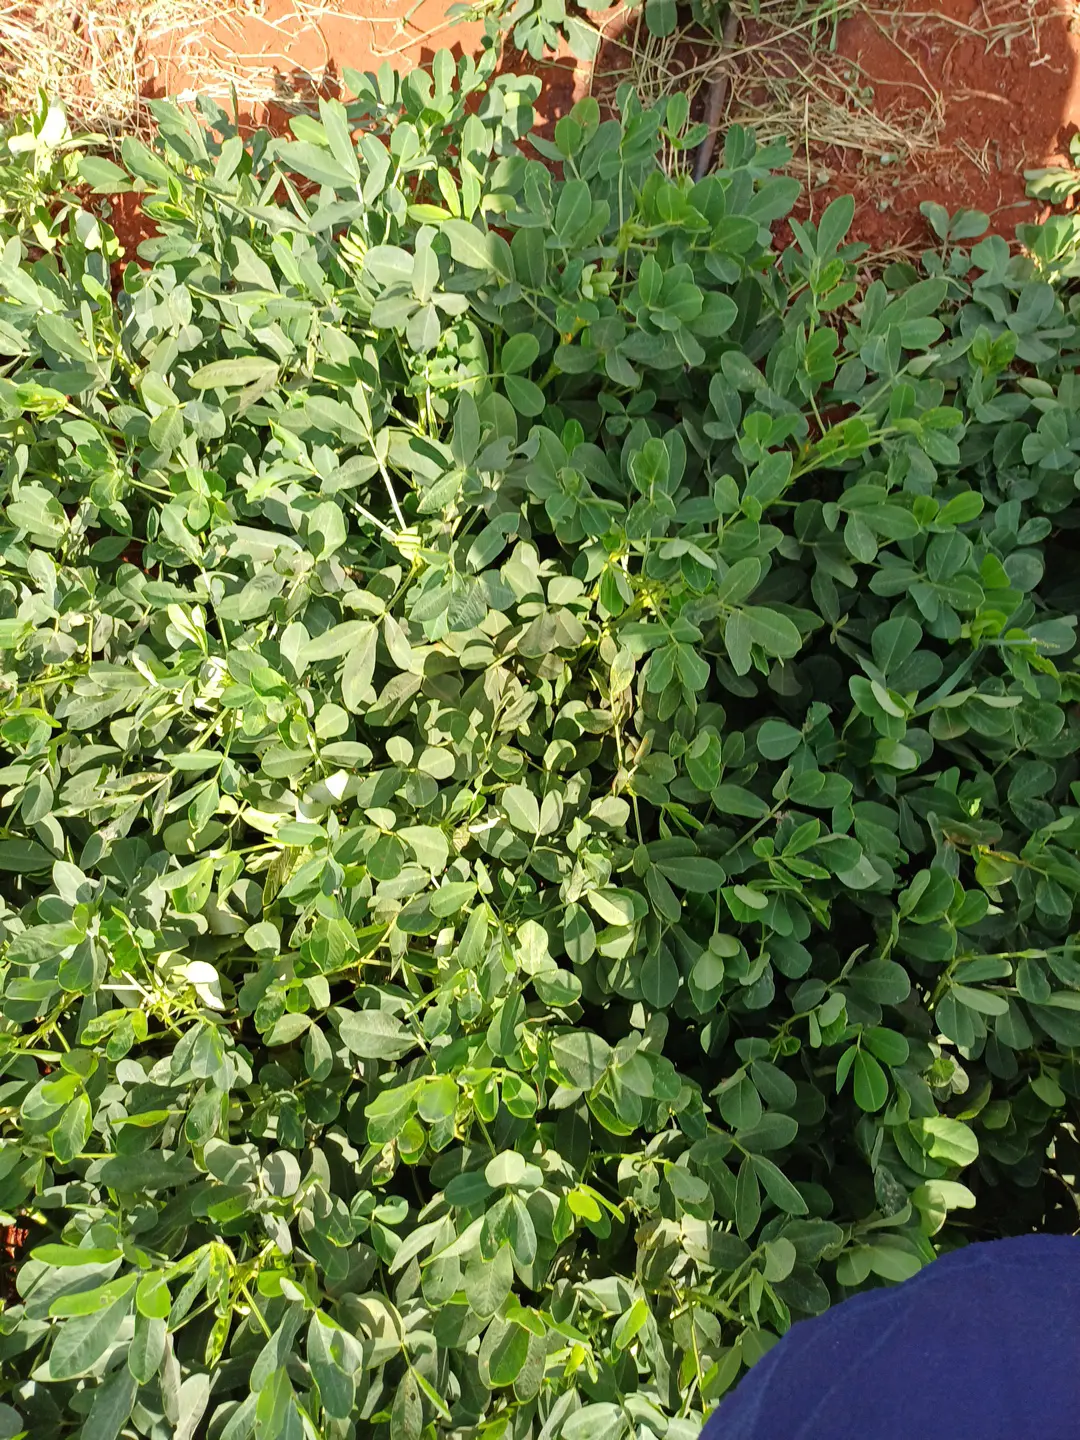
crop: groundnut
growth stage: pegging
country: Kenya
